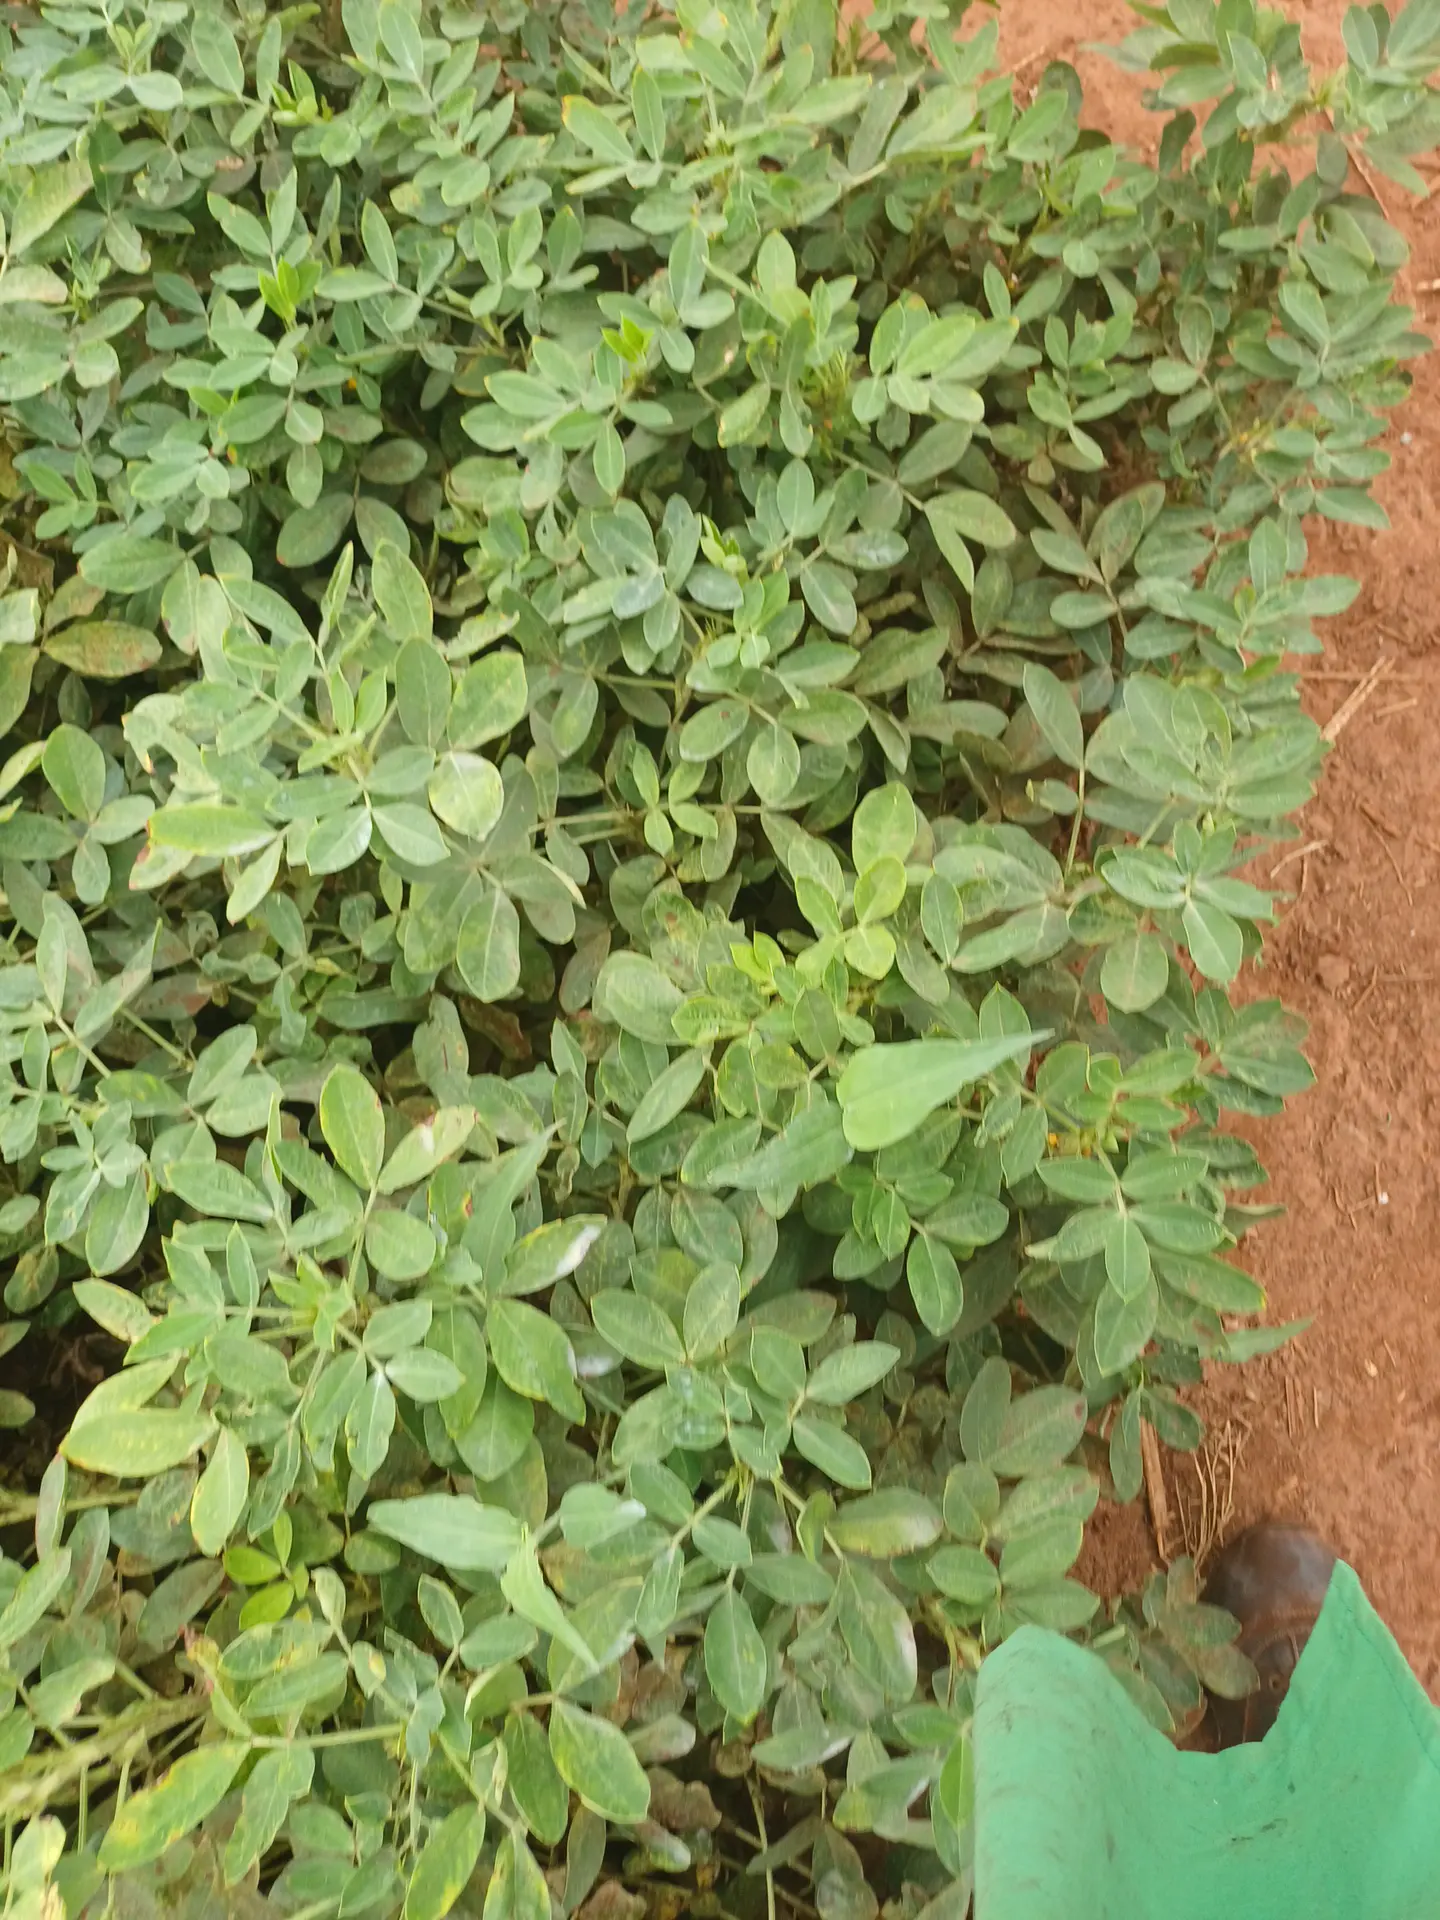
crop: groundnut
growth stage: pegging
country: Kenya
